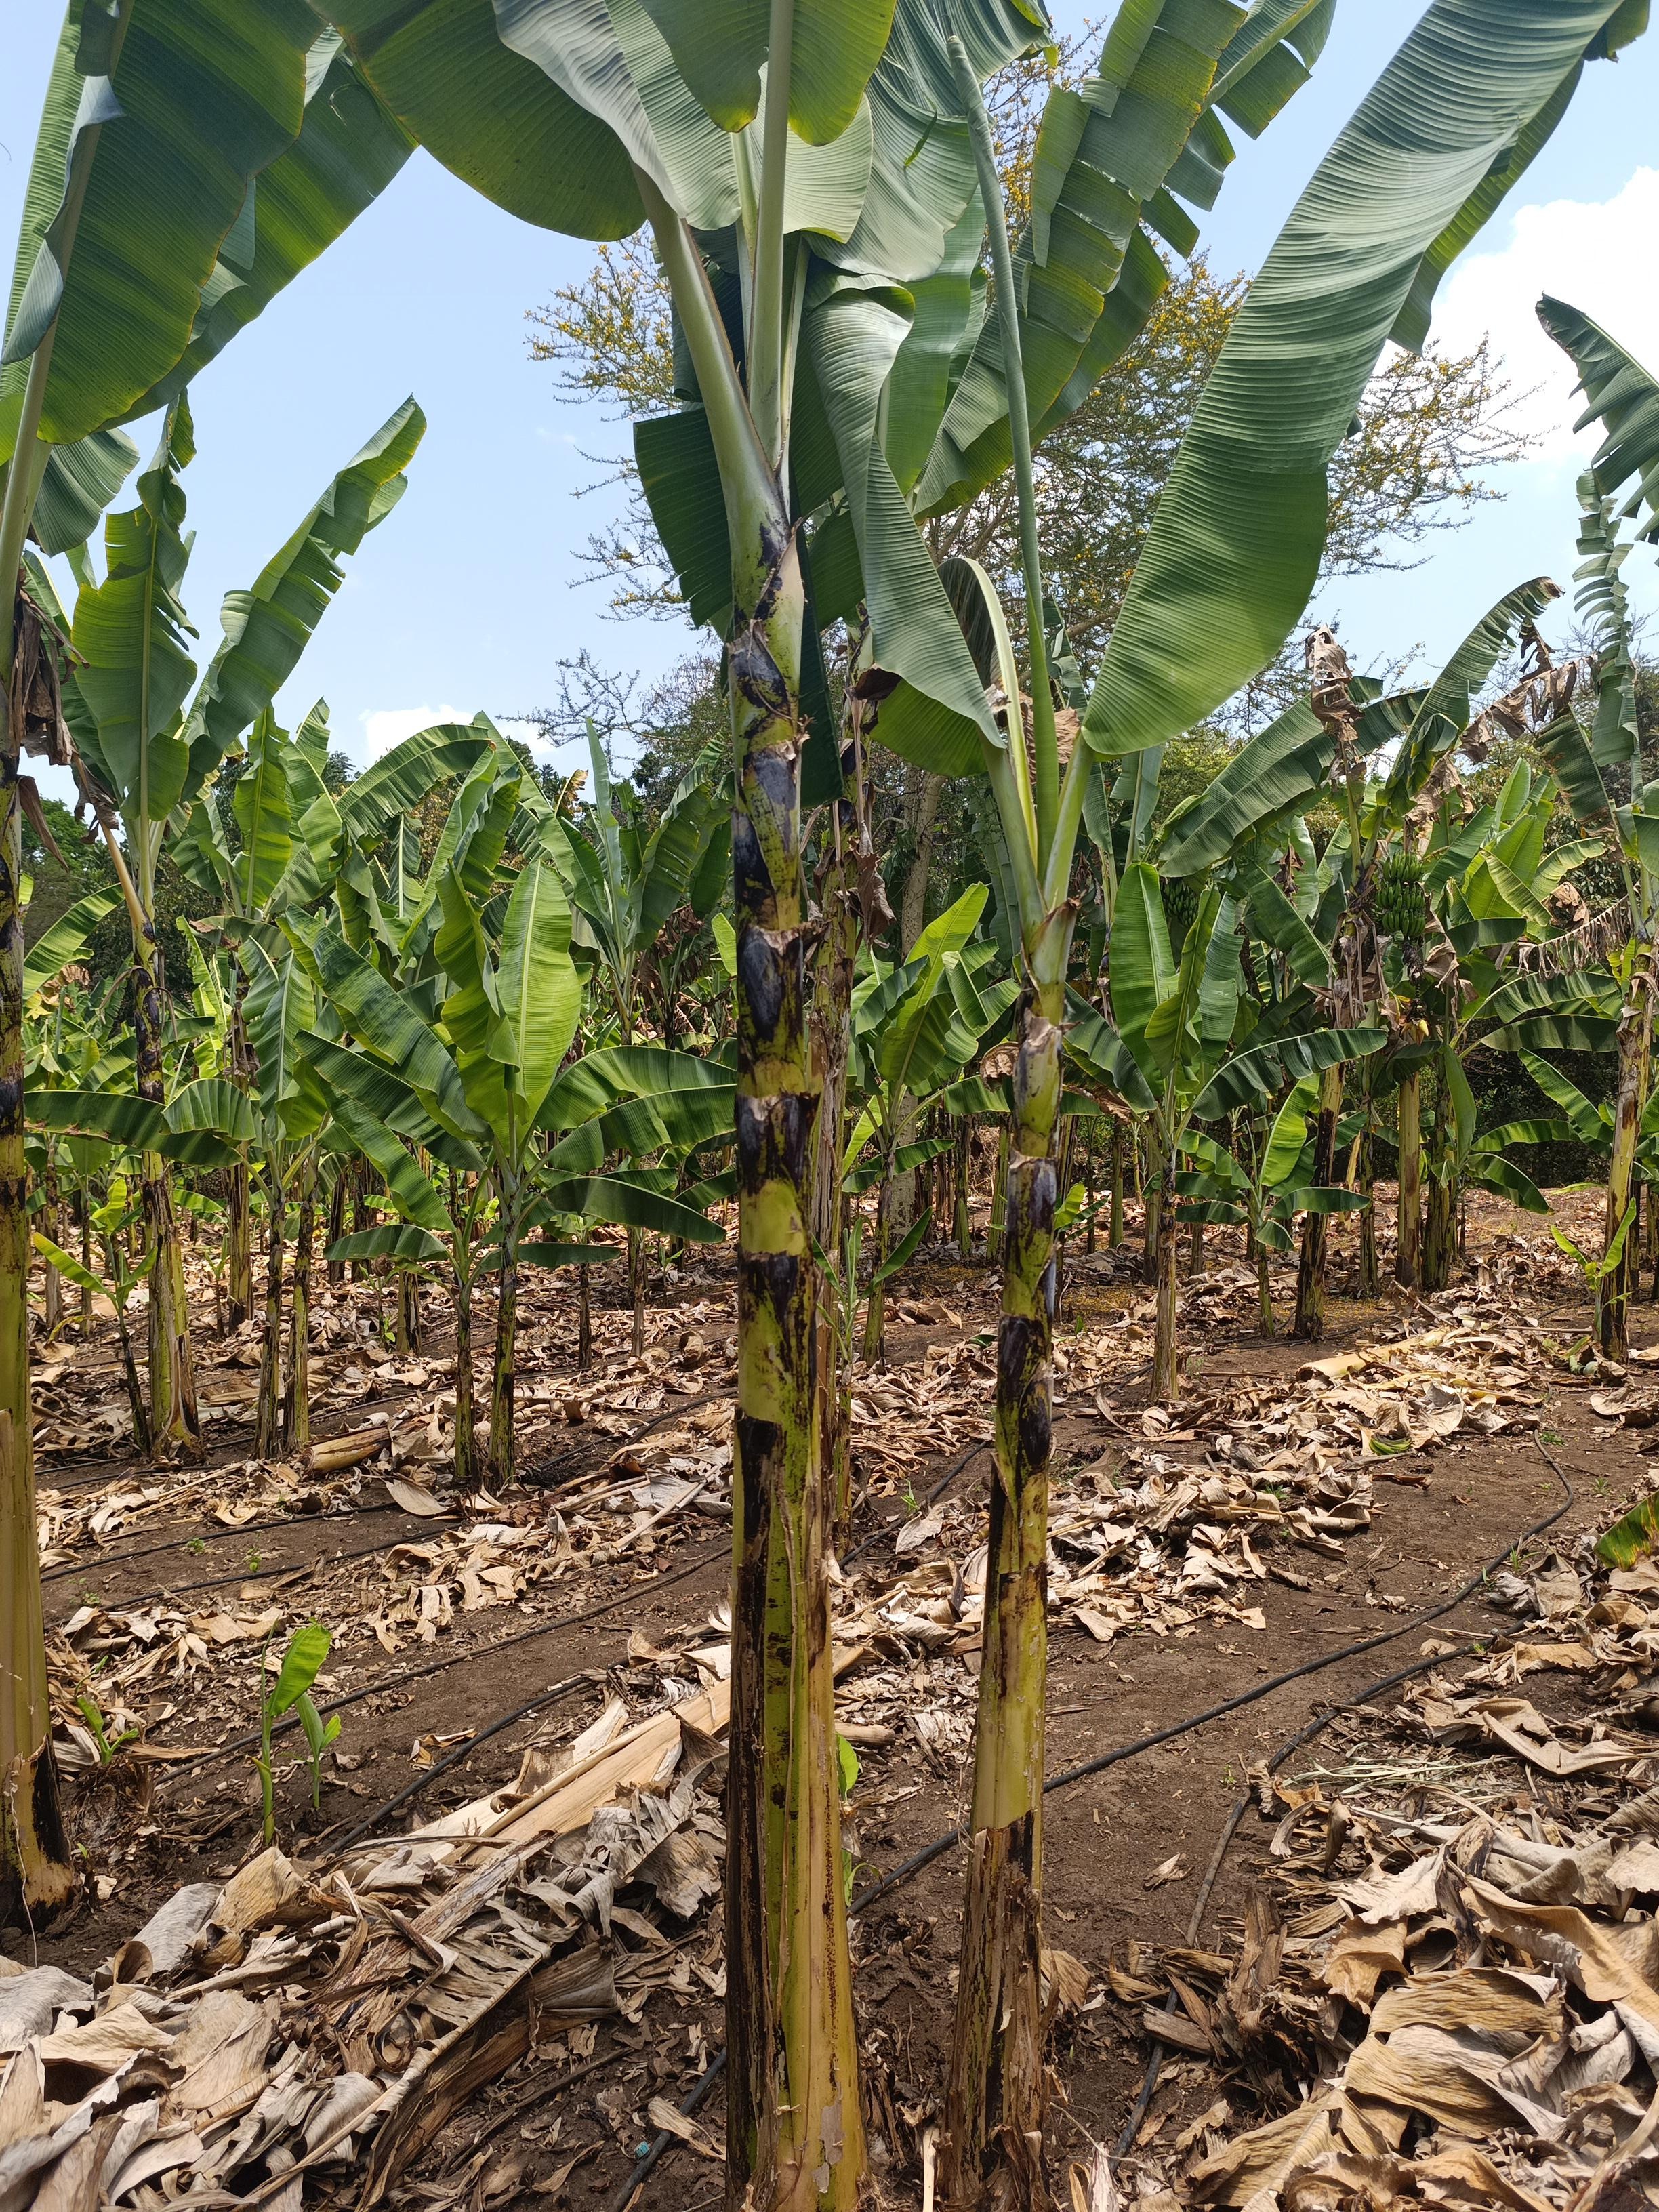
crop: banana
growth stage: vegetative
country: Tanzania
